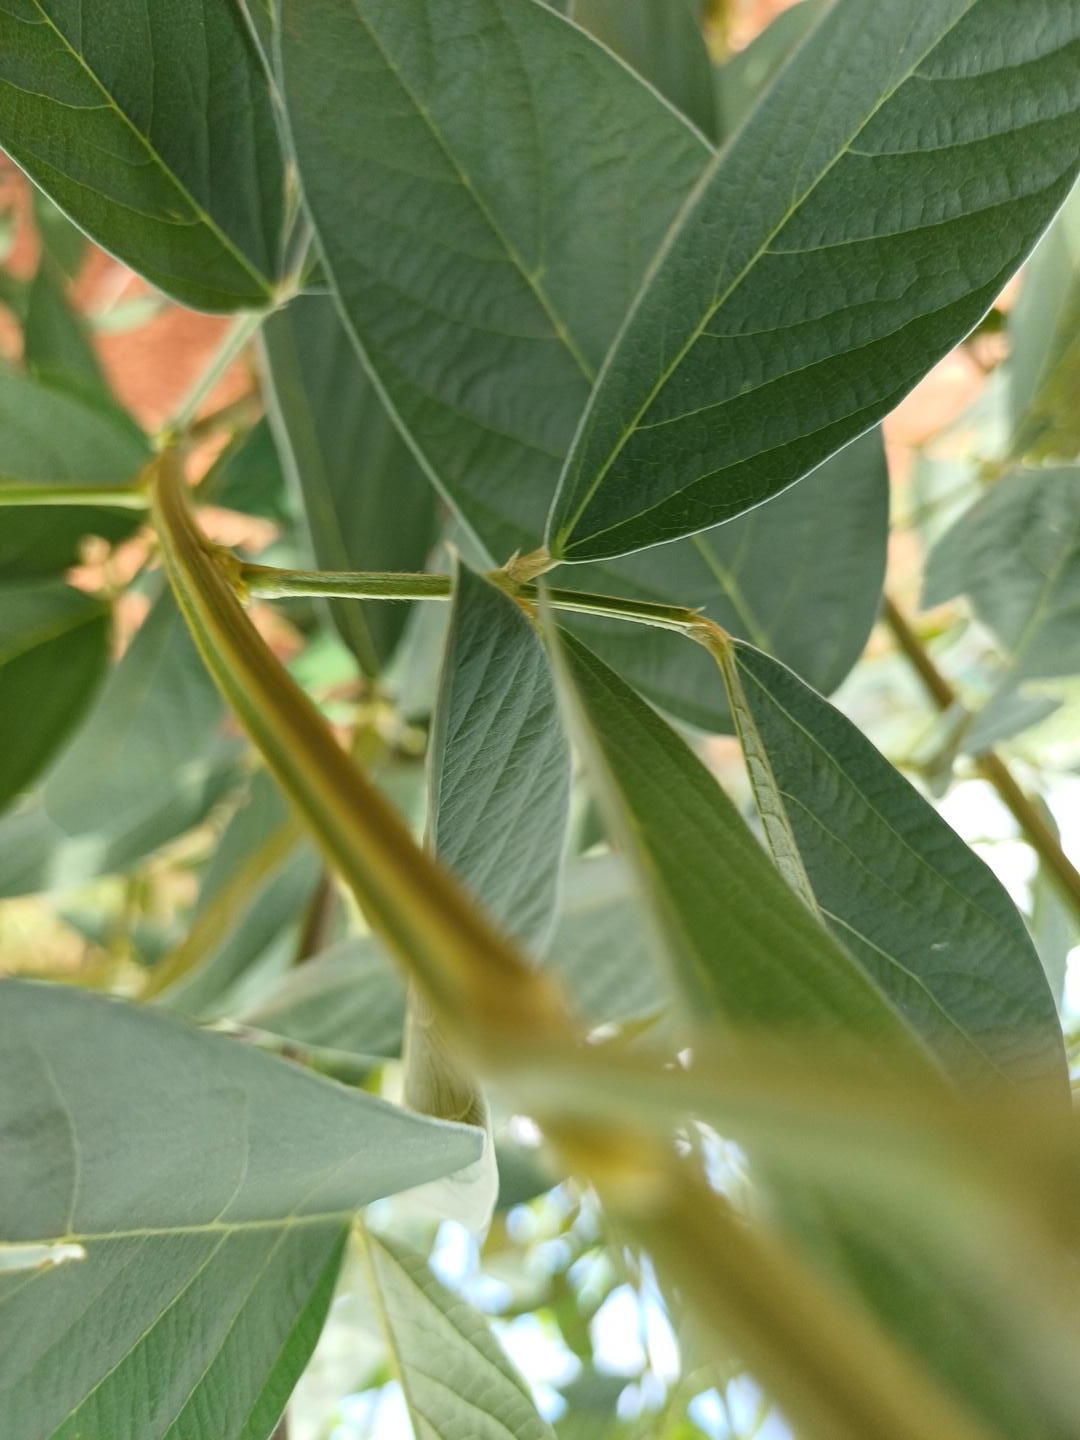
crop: pigeonpea
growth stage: flowering
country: Kenya
